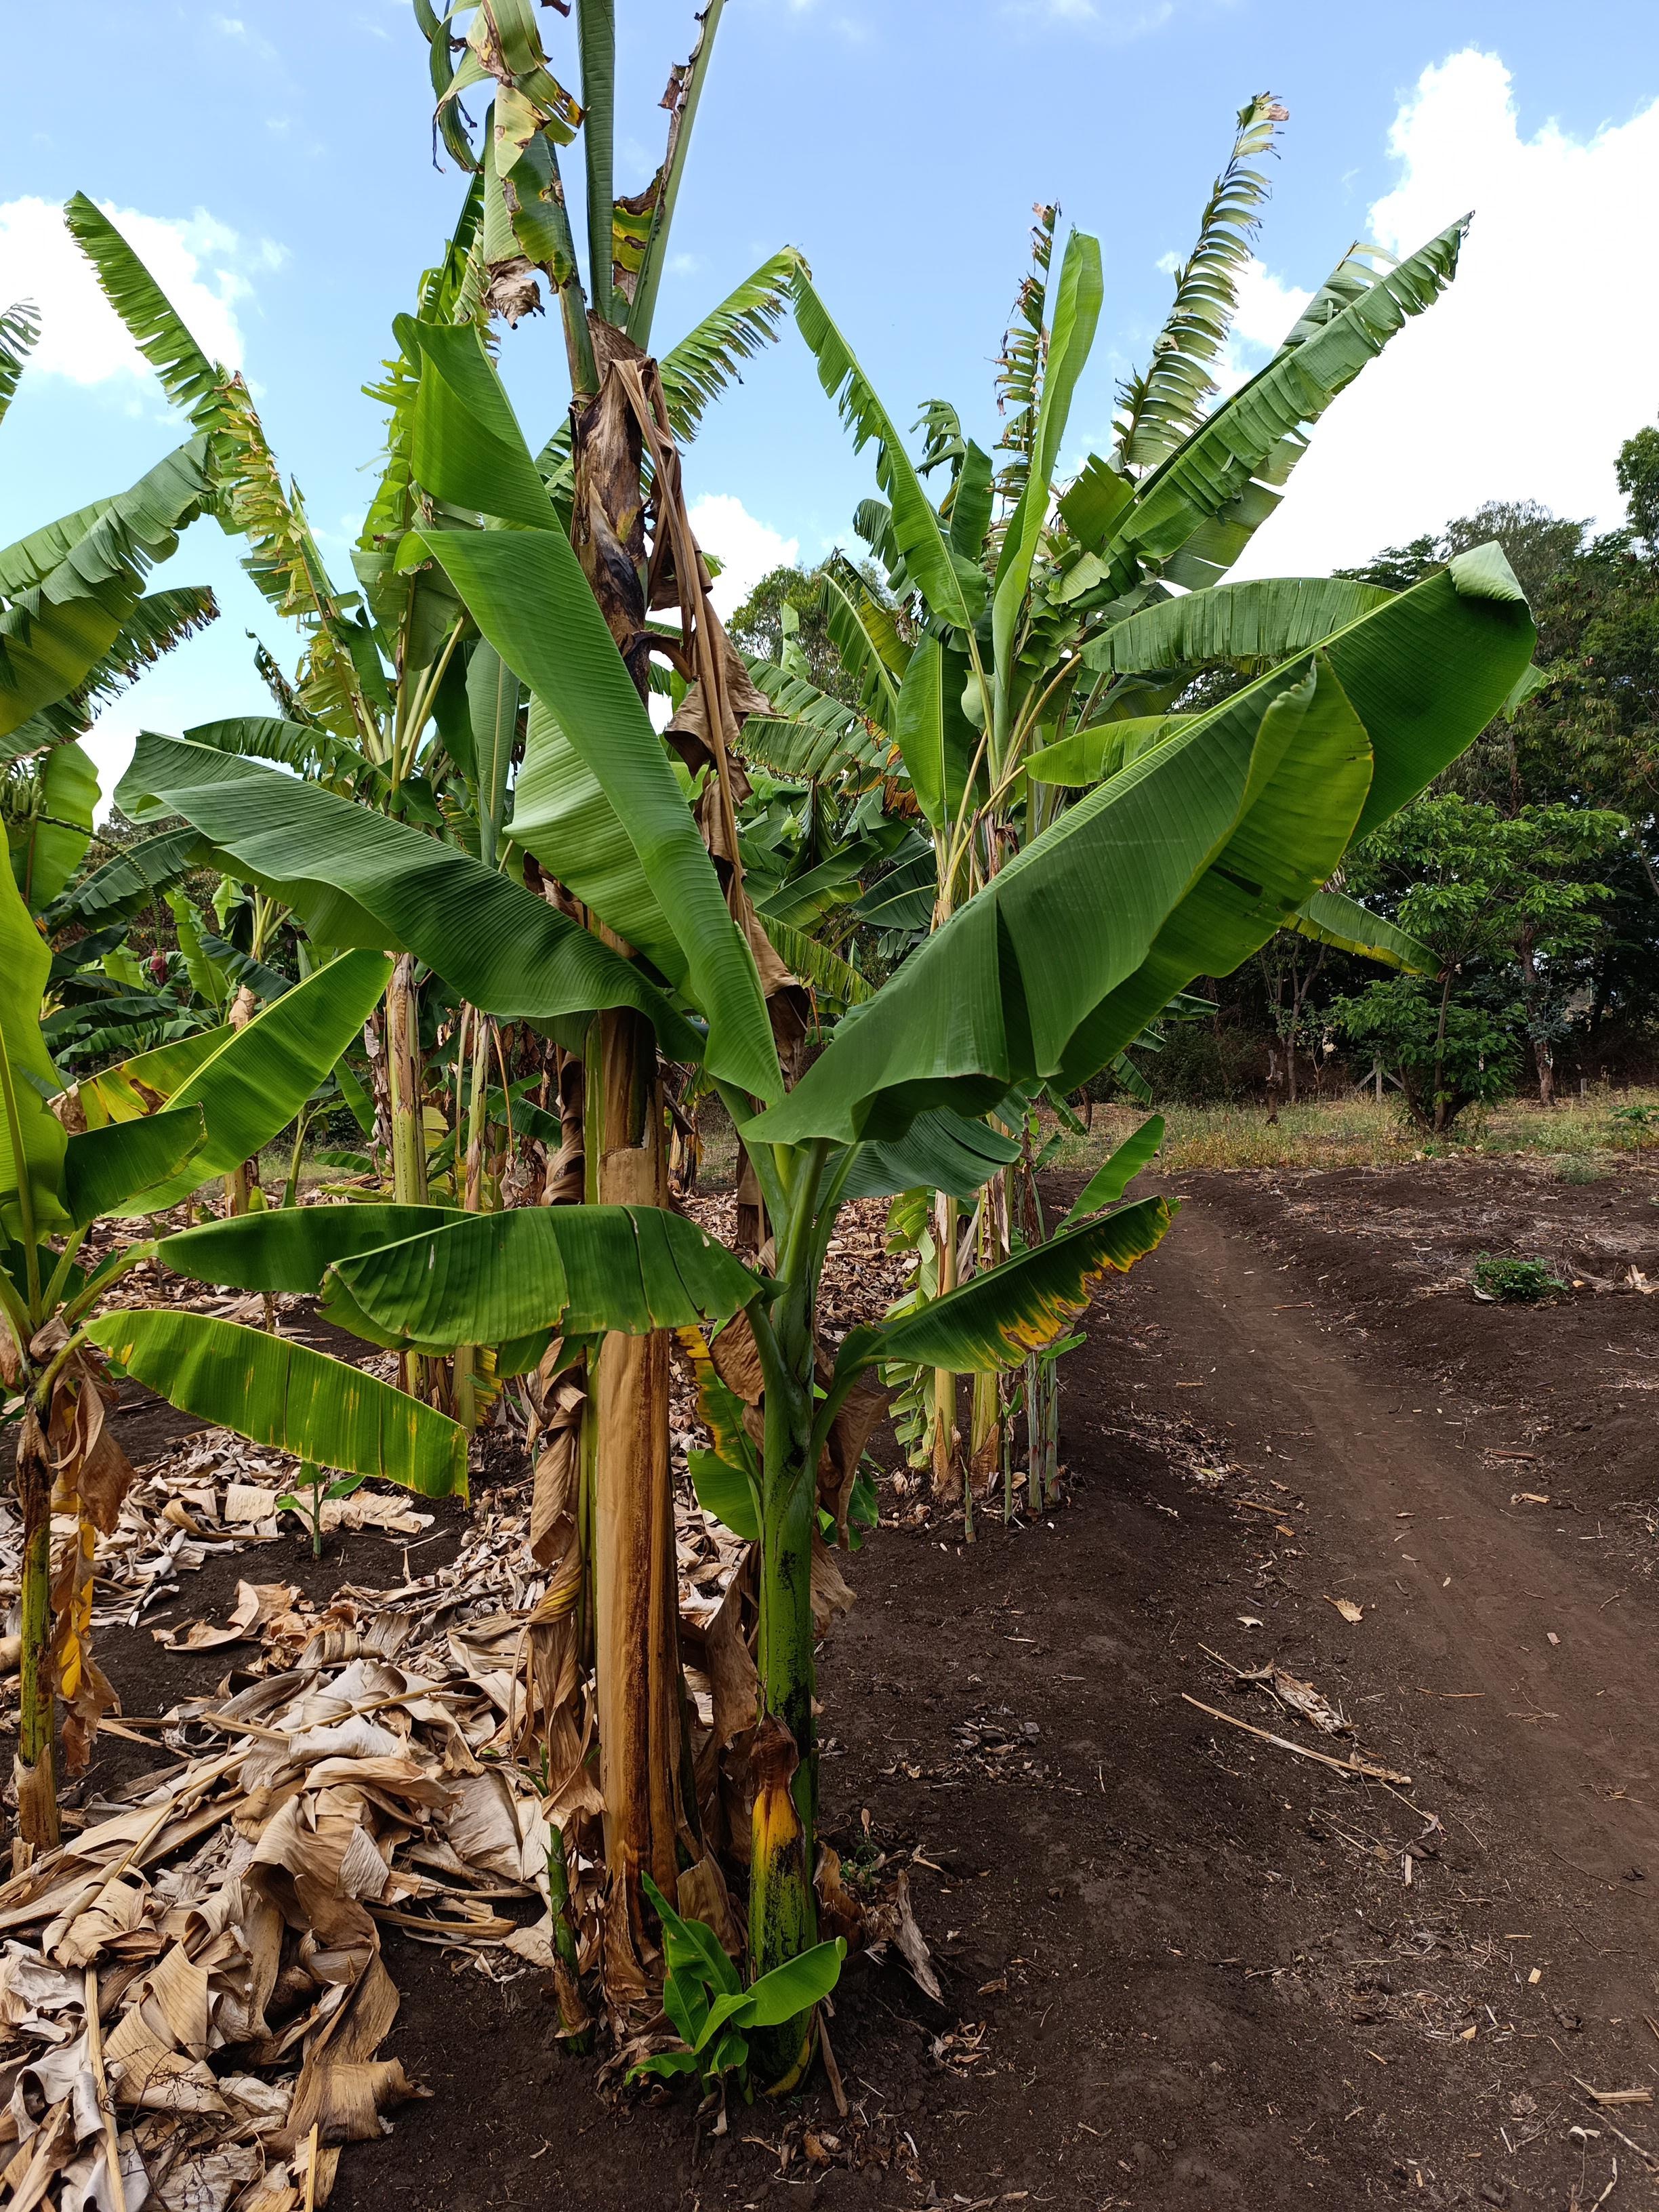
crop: banana
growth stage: vegetative
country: Tanzania
